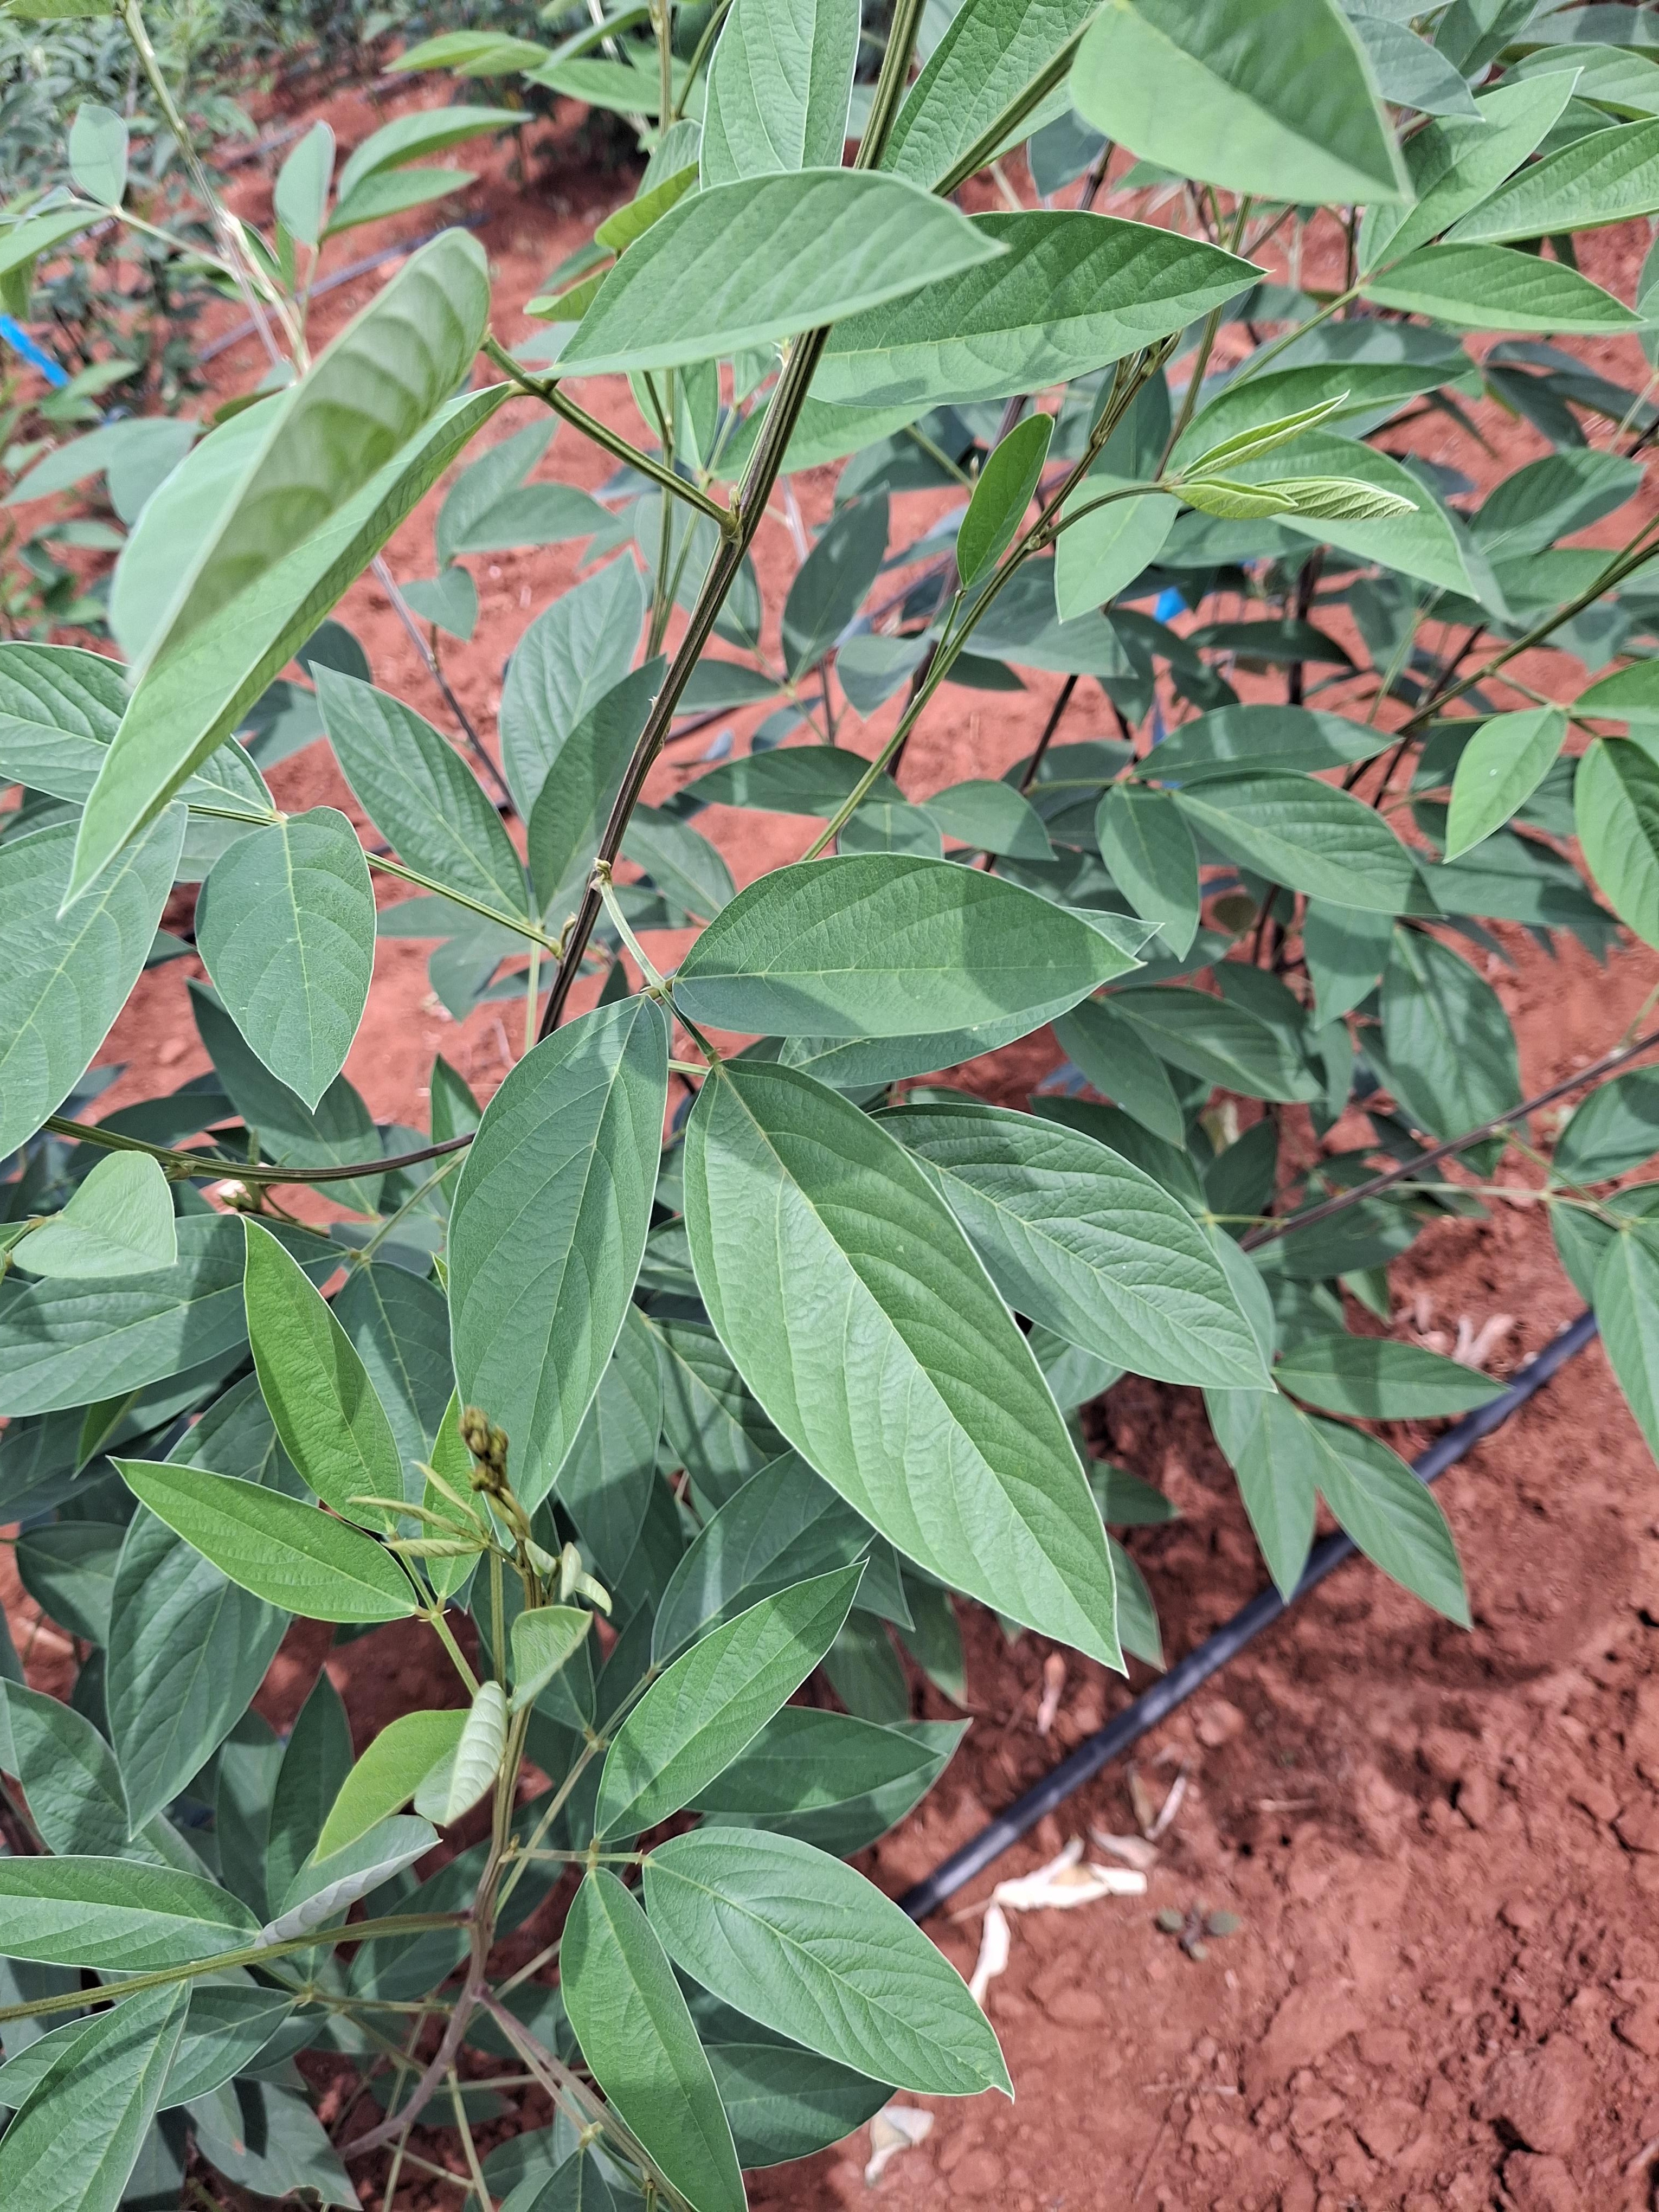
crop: pigeonpea
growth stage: vegetative
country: Kenya
